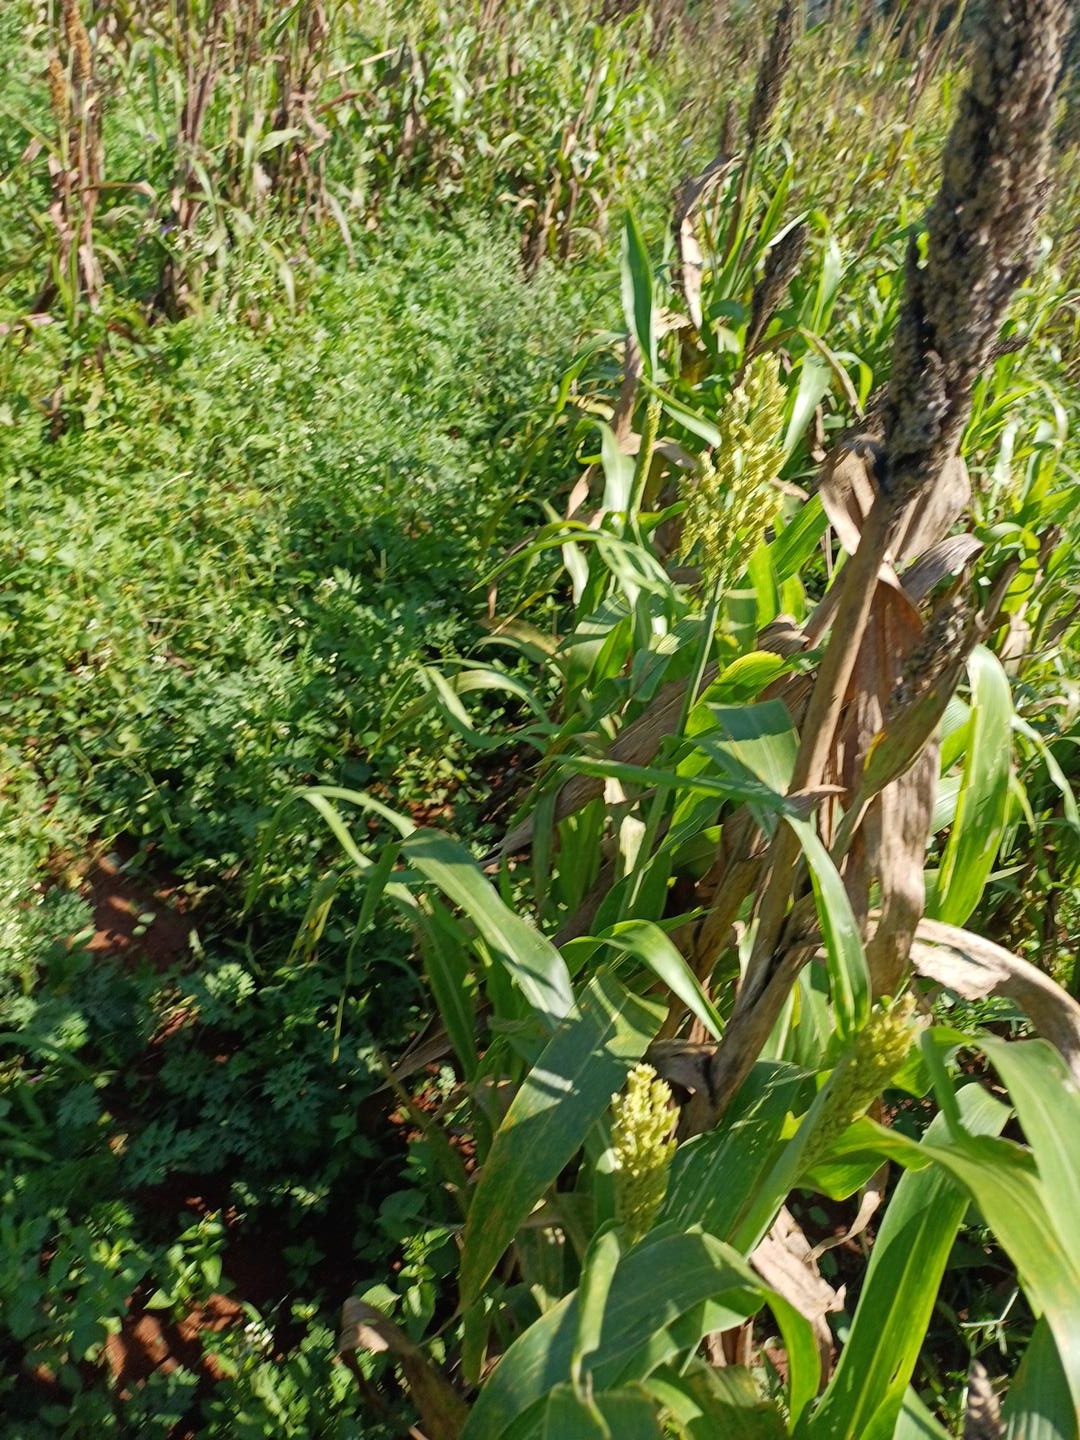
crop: sorghum
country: Kenya
